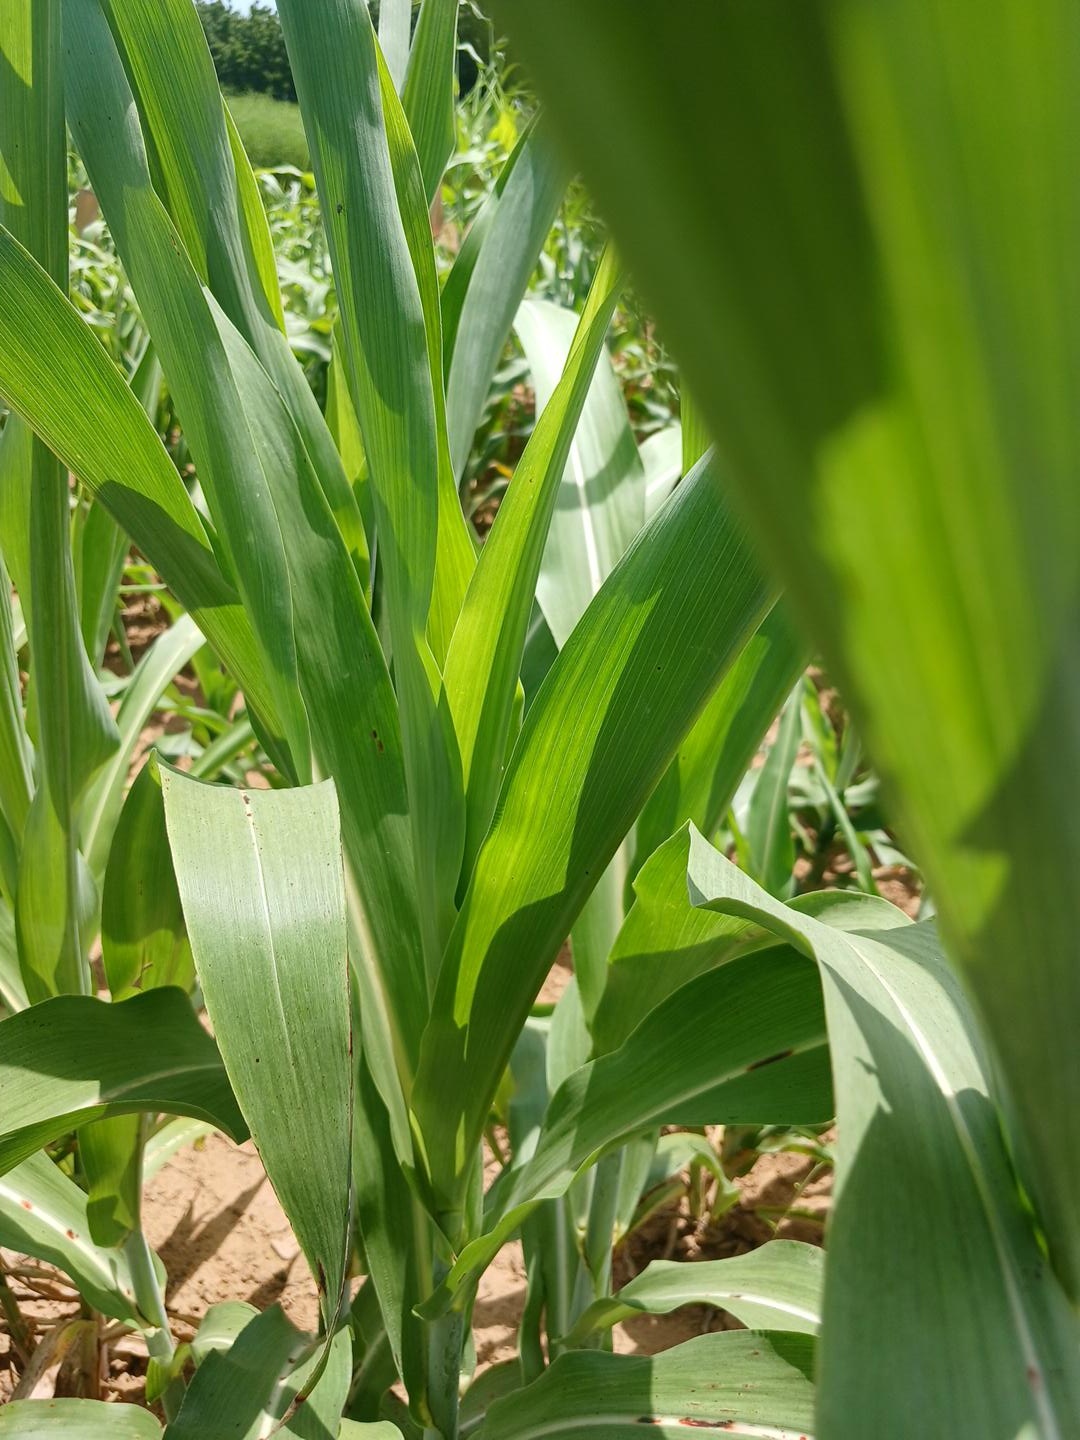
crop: sorghum
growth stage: vegetative
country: Senegal
